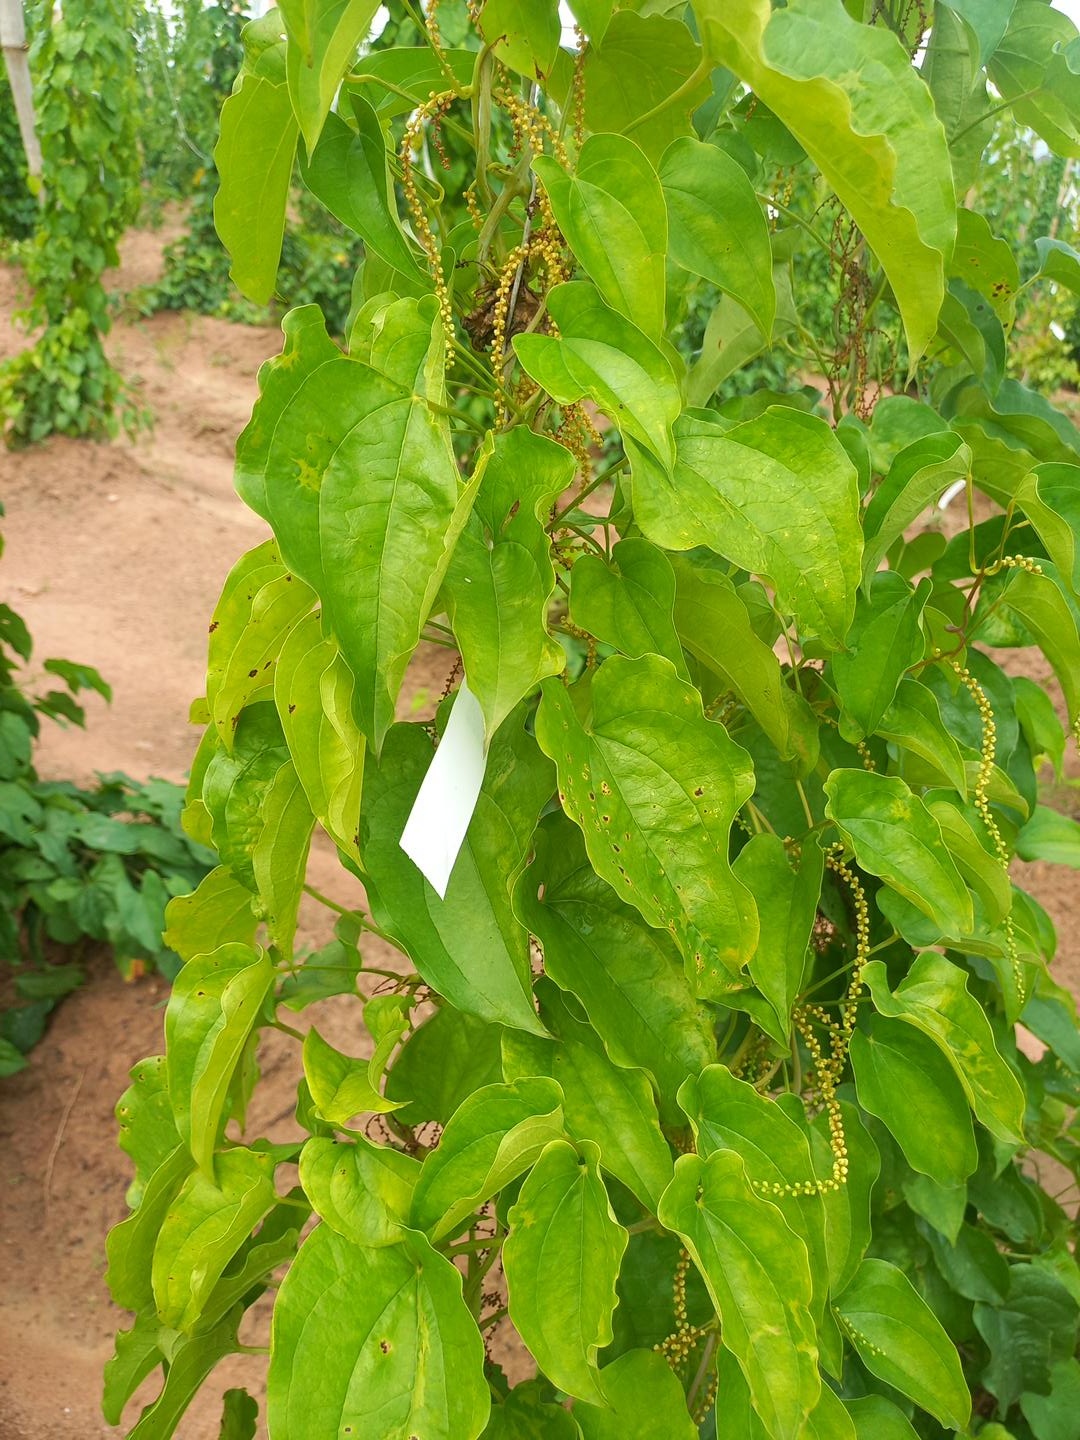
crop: yam
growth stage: vegetative
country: Nigeria
